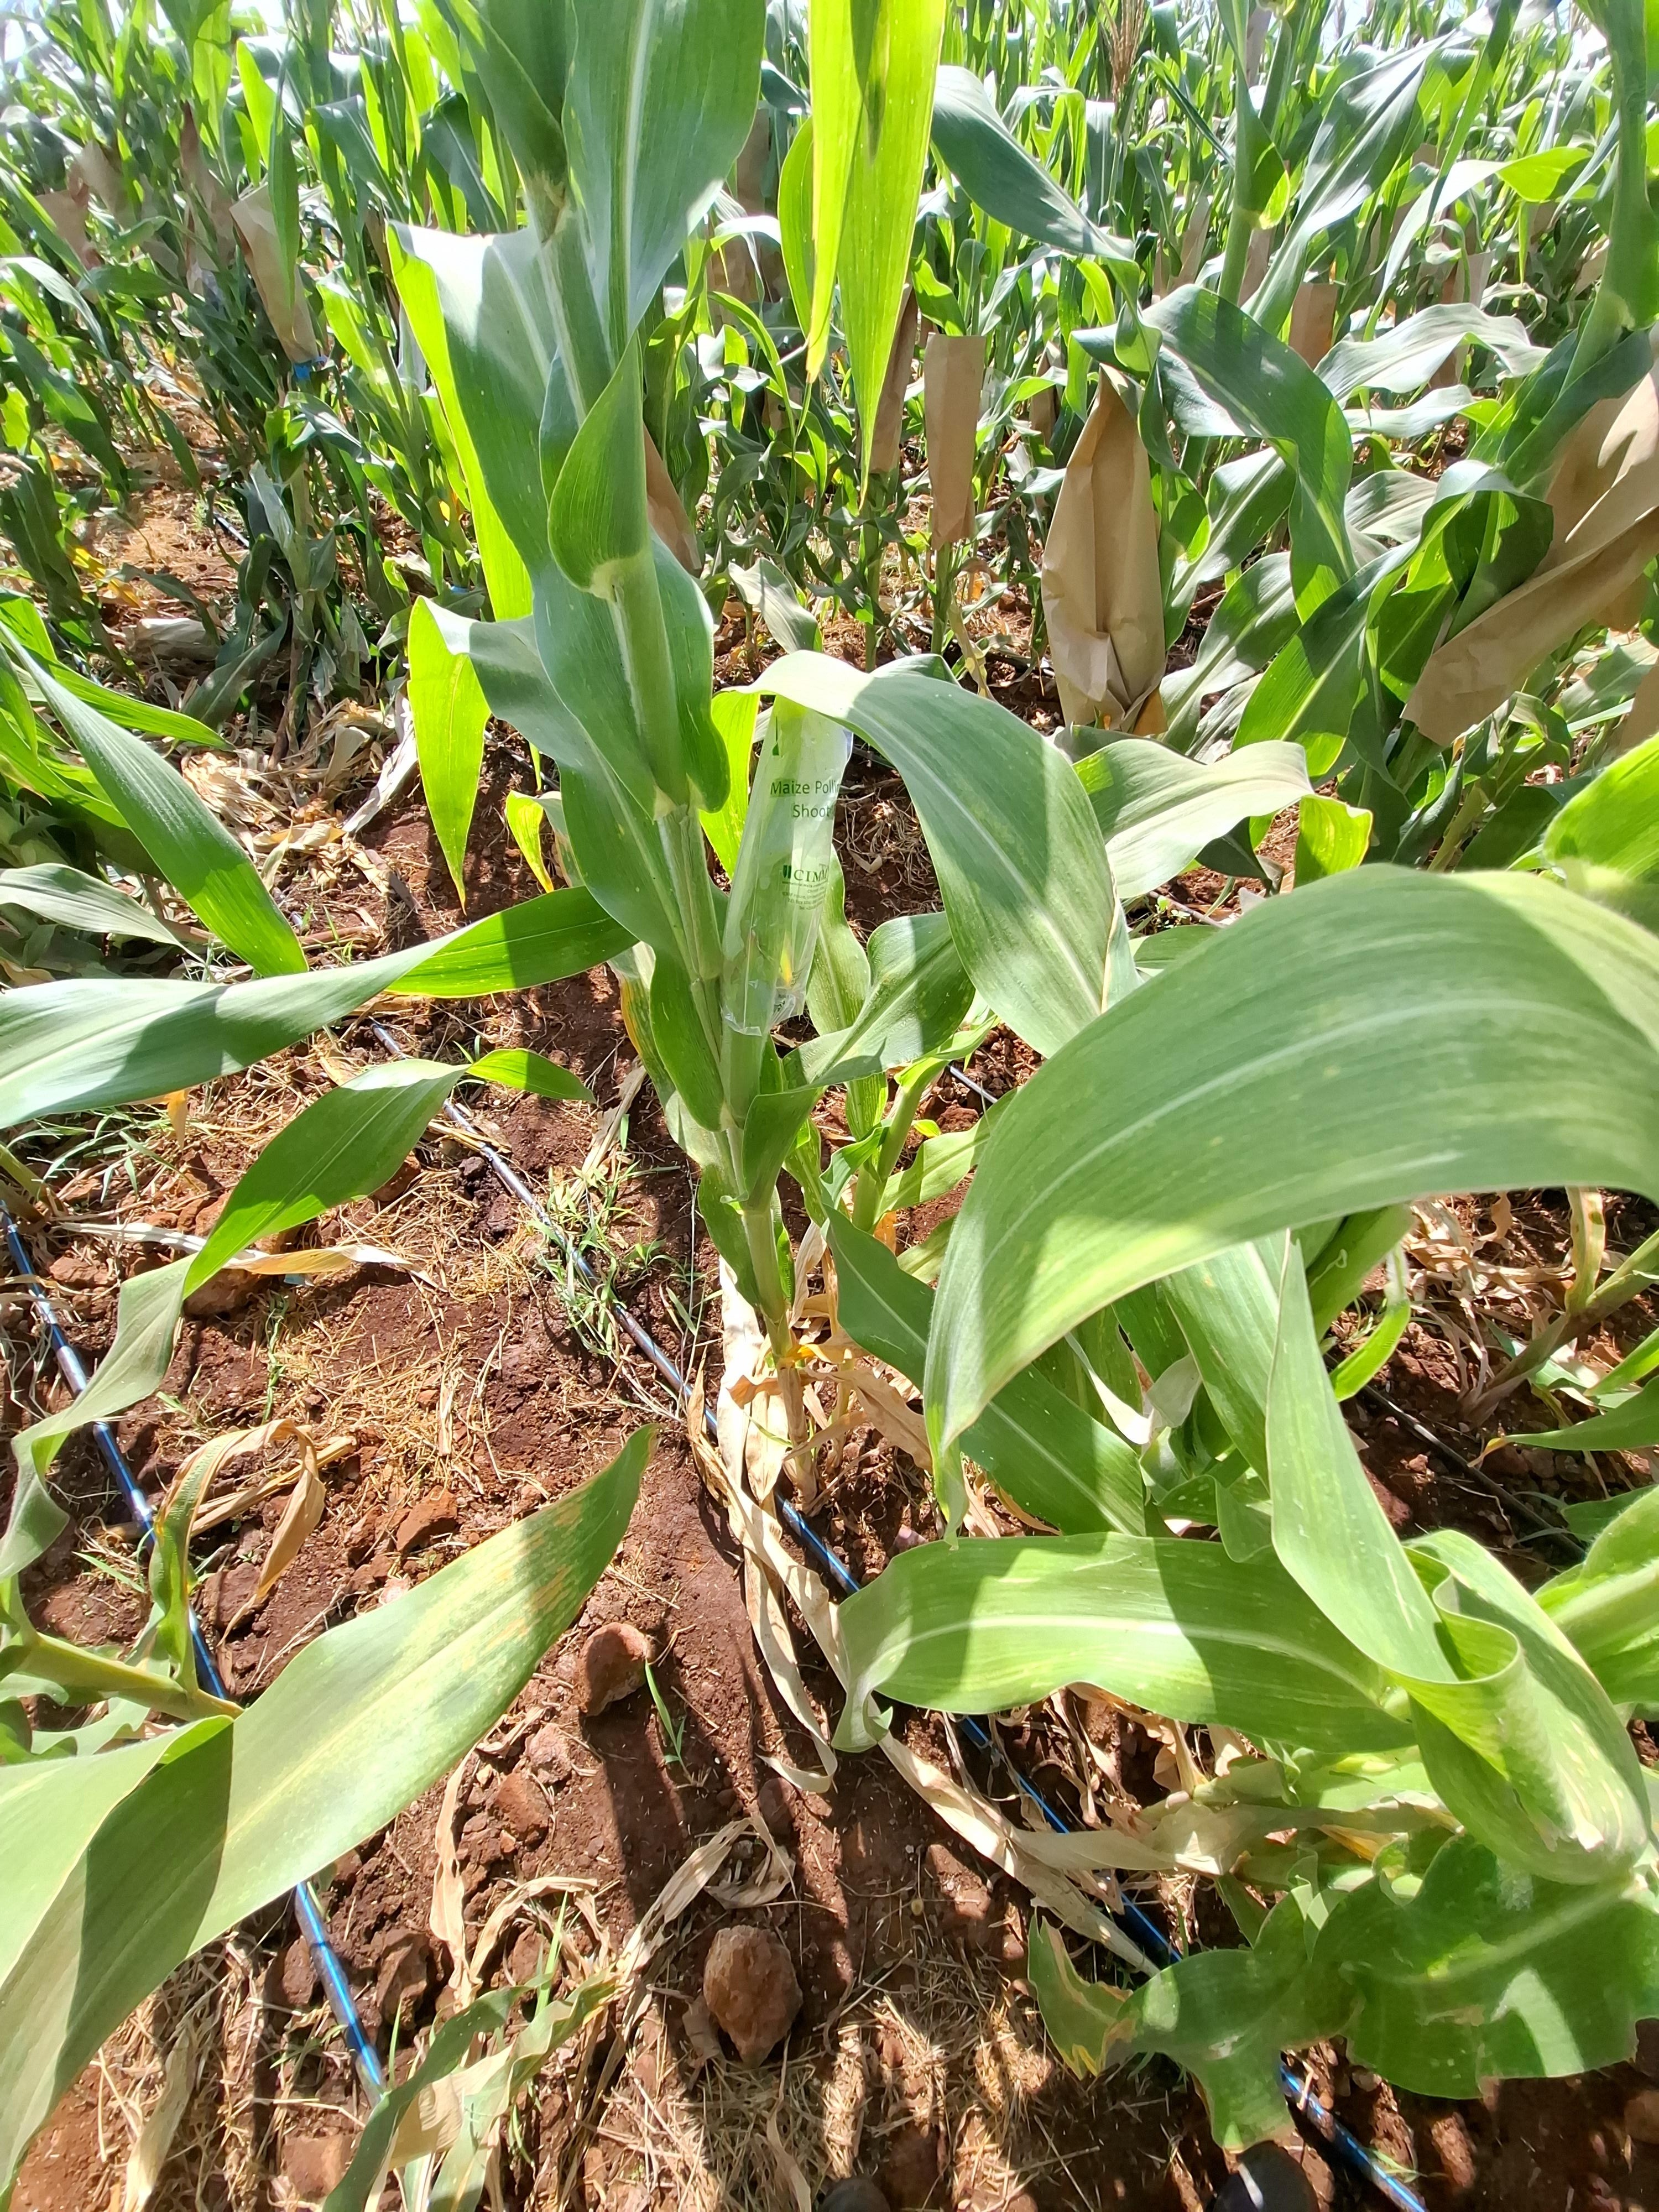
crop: maize
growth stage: flowering
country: Kenya
